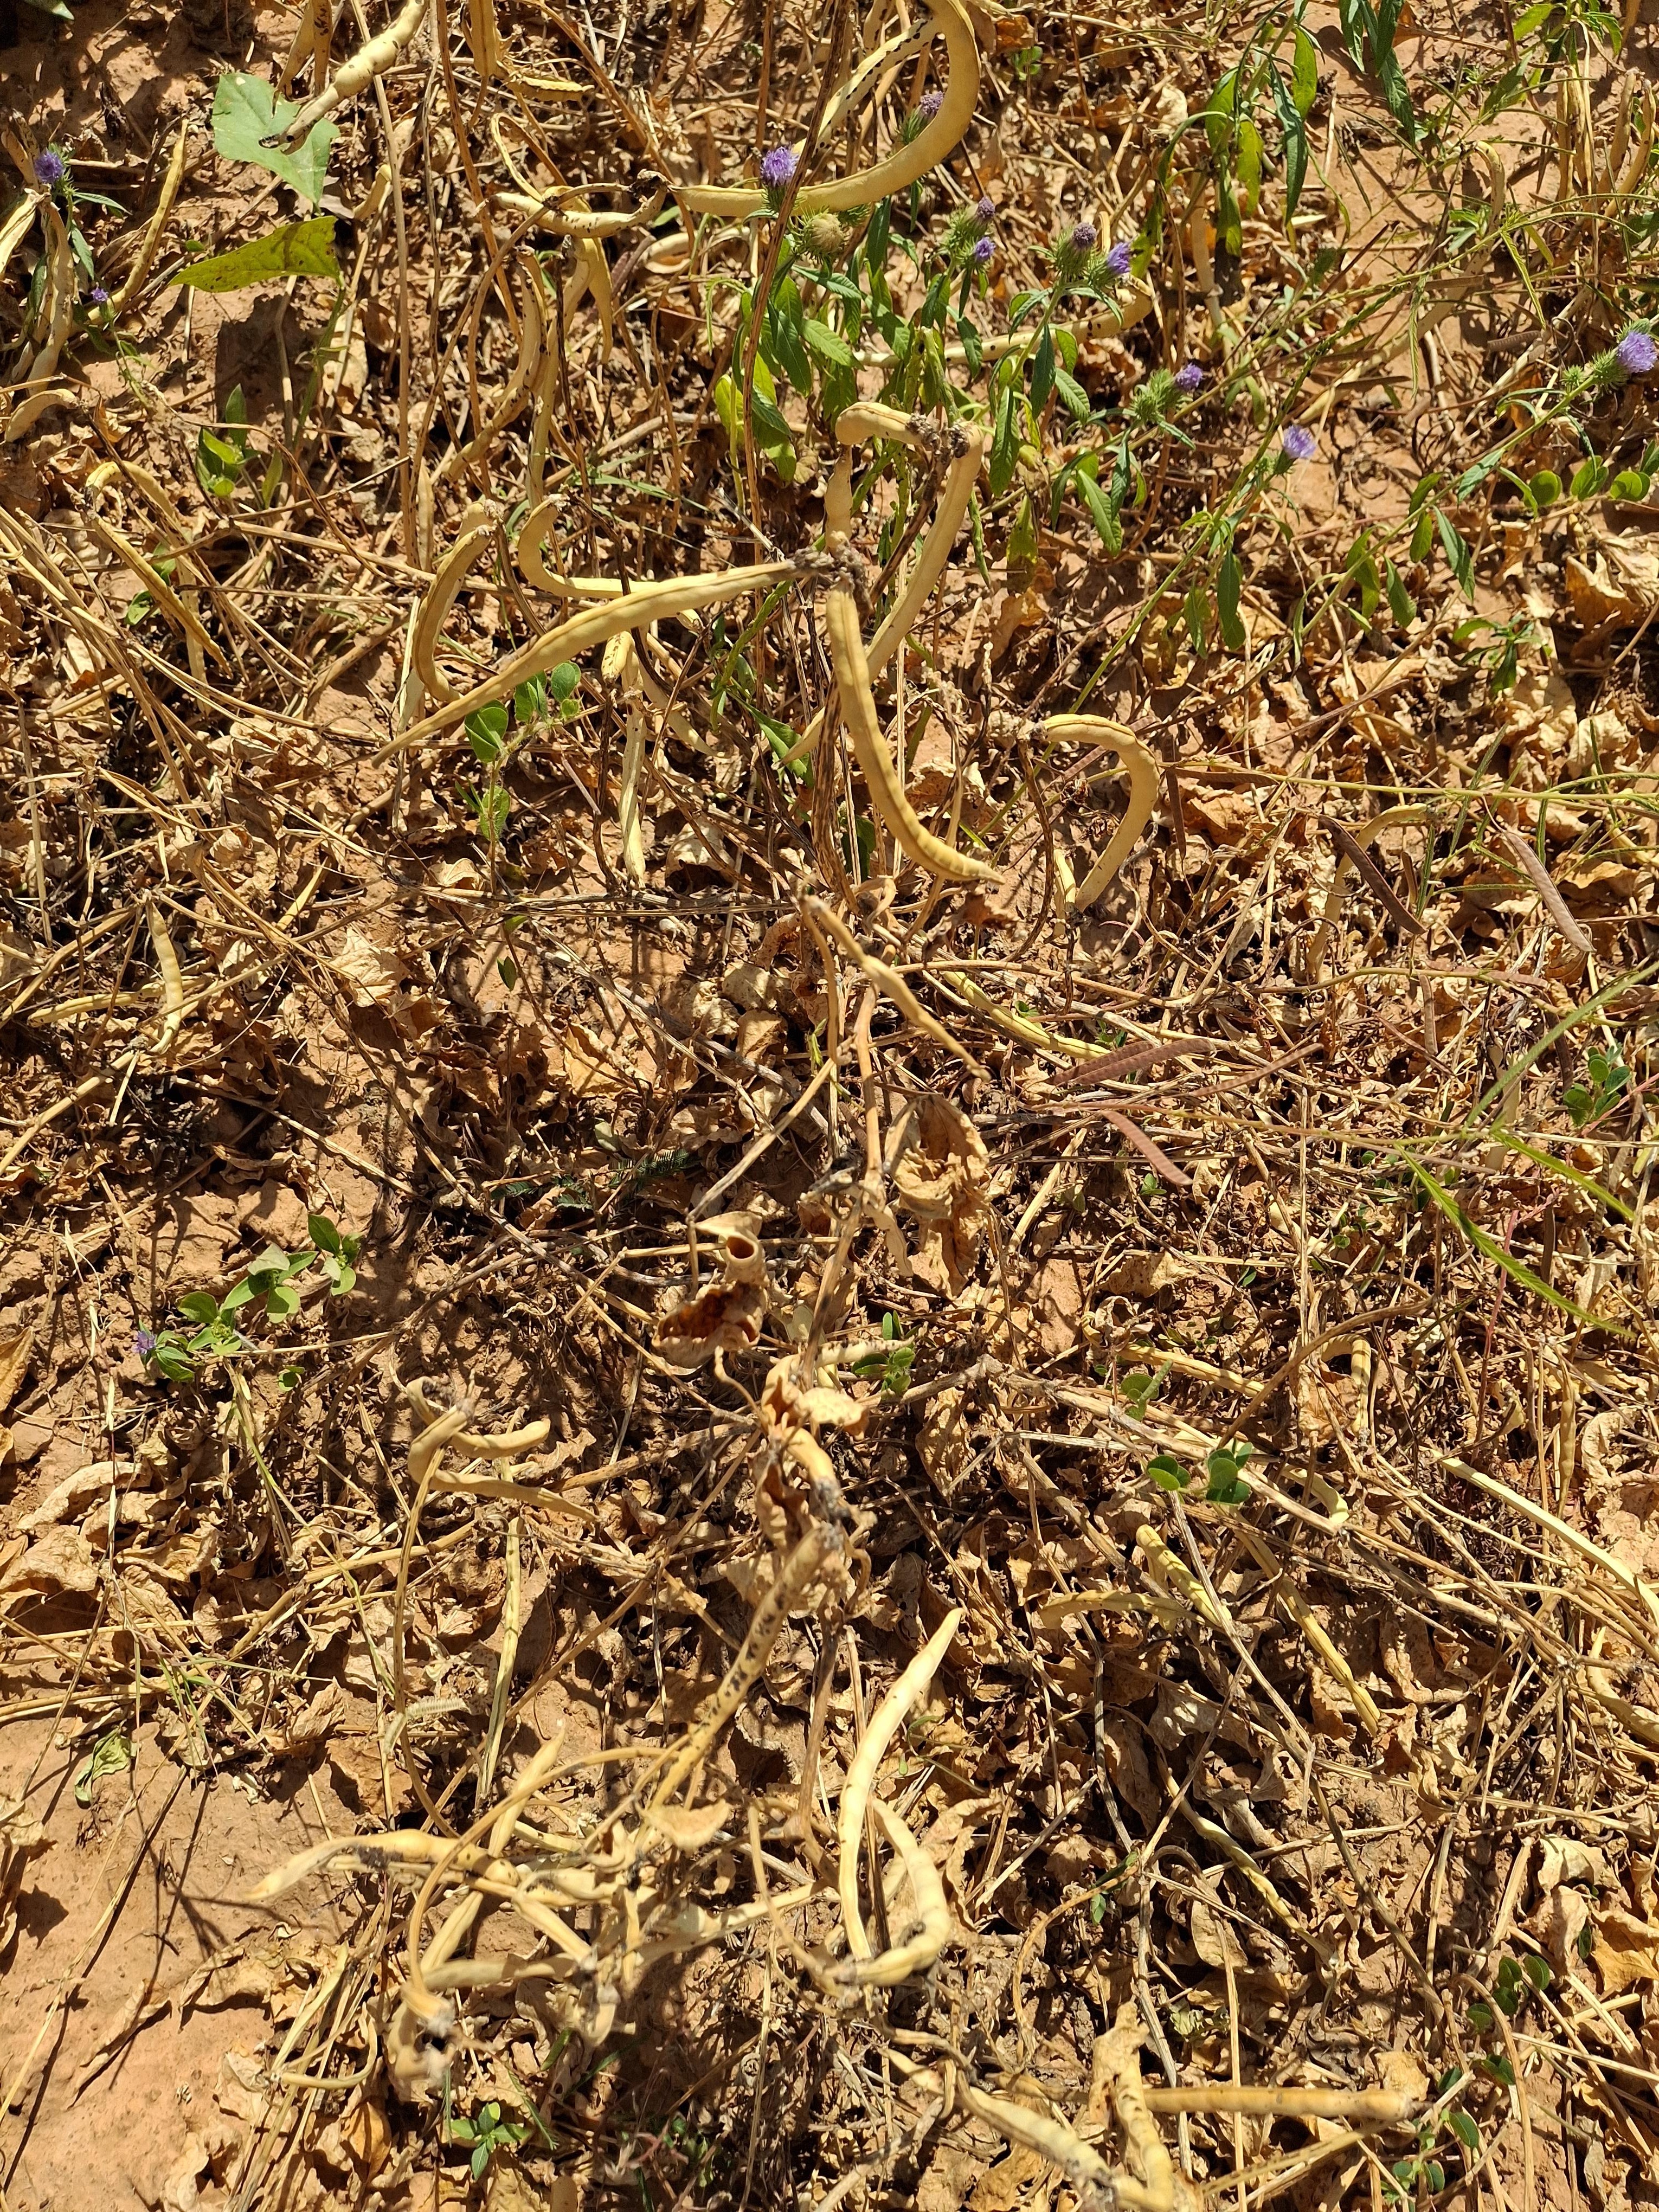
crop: cowpea
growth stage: maturity
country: Nigeria
